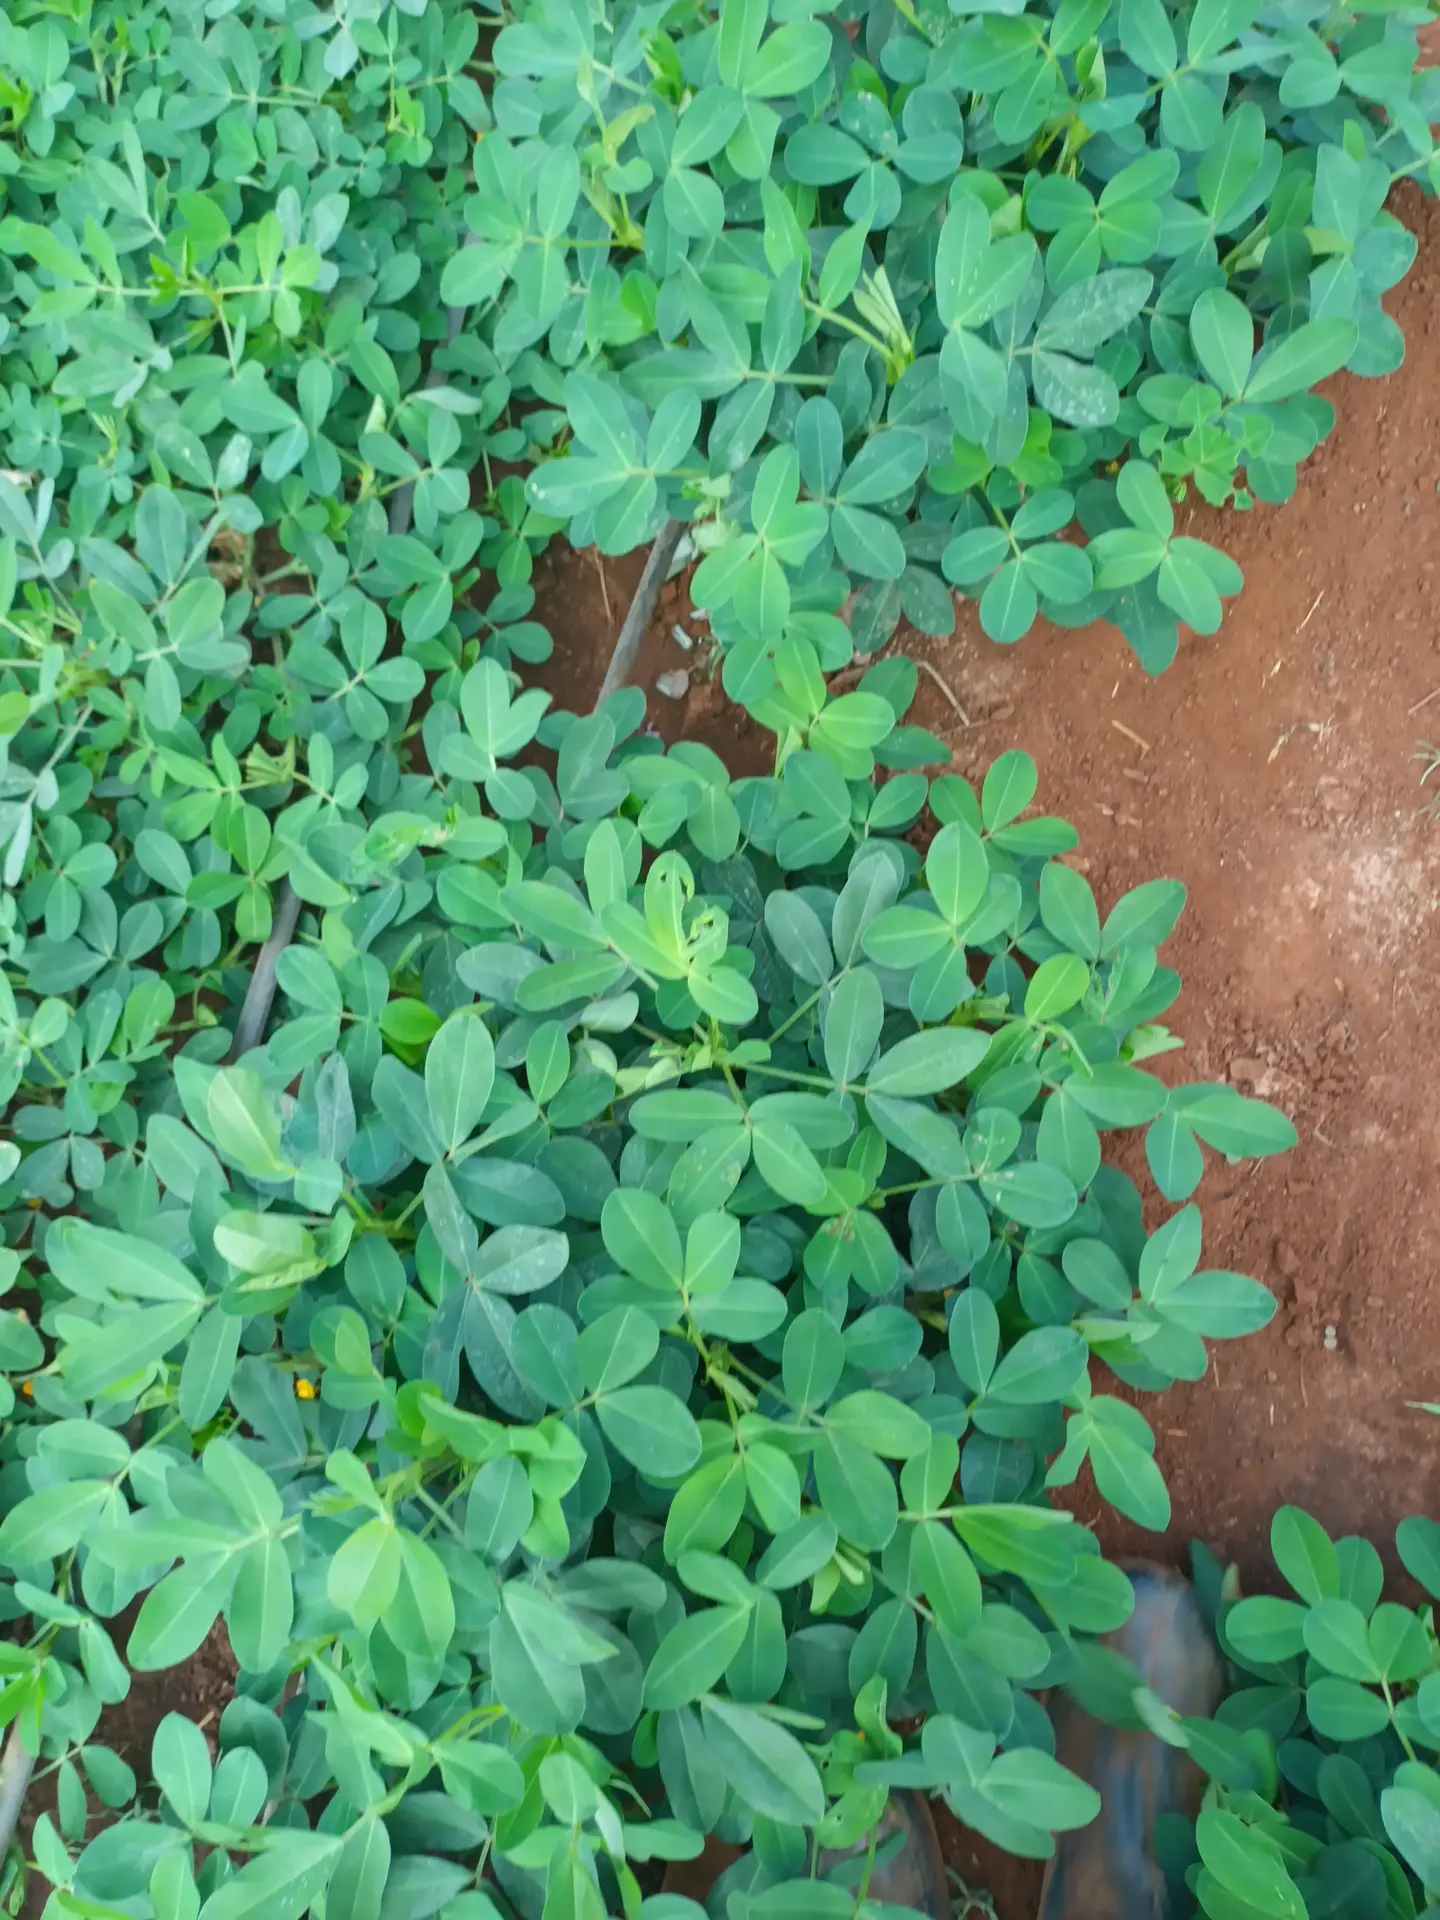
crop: groundnut
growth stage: flowering
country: Kenya
